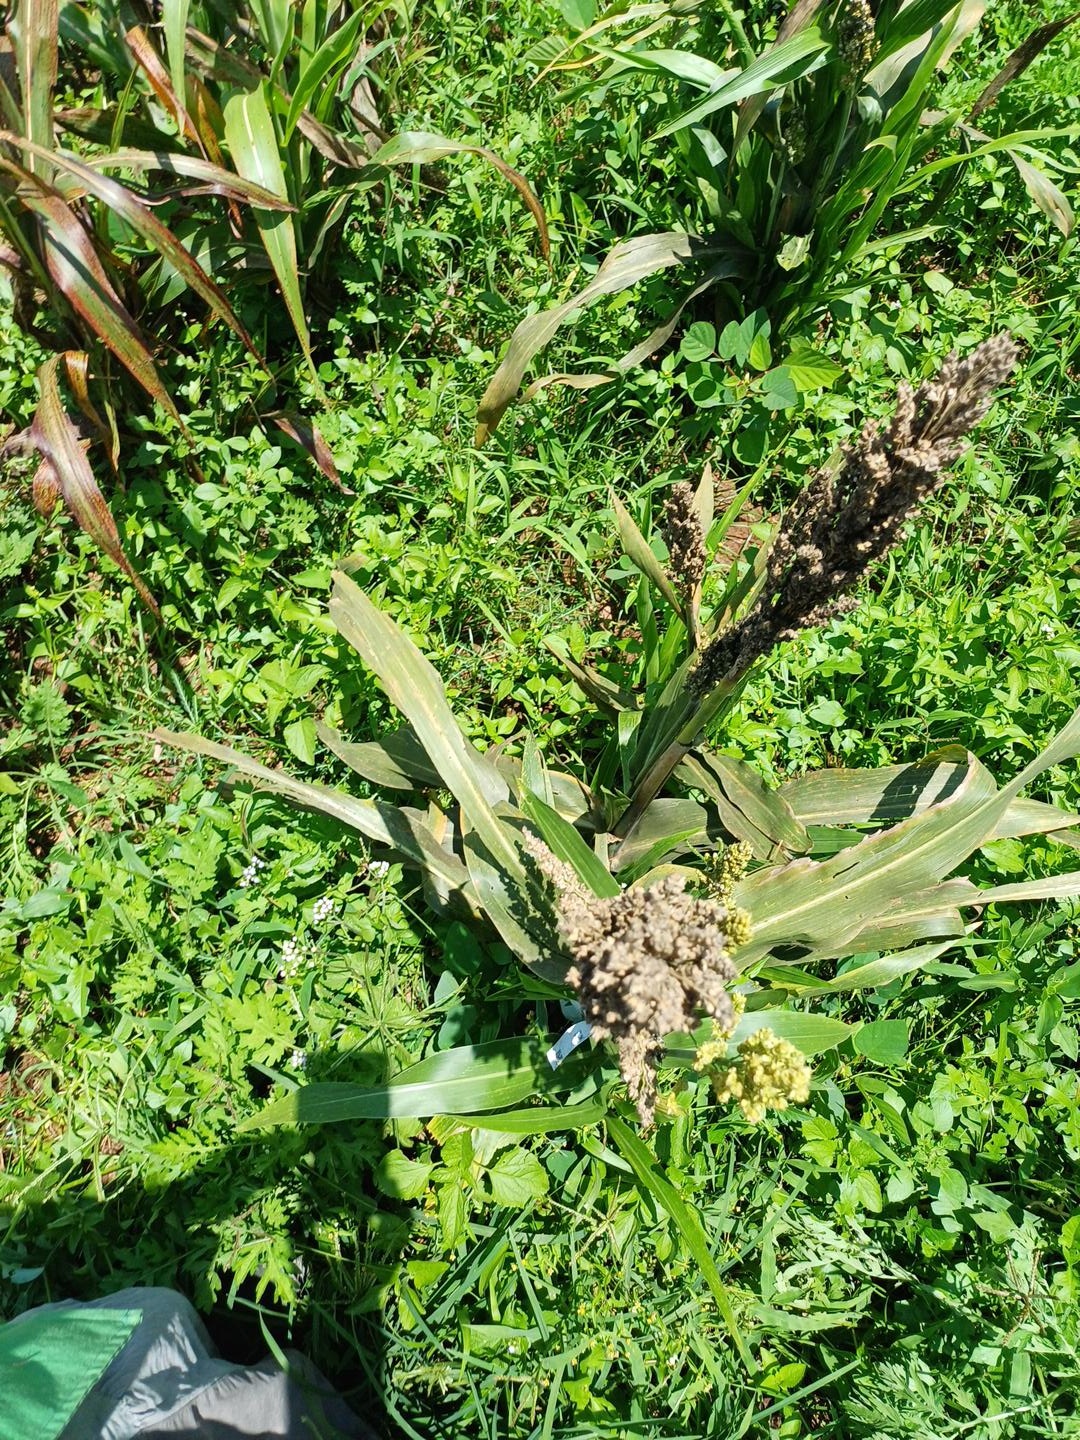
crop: sorghum
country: Kenya
